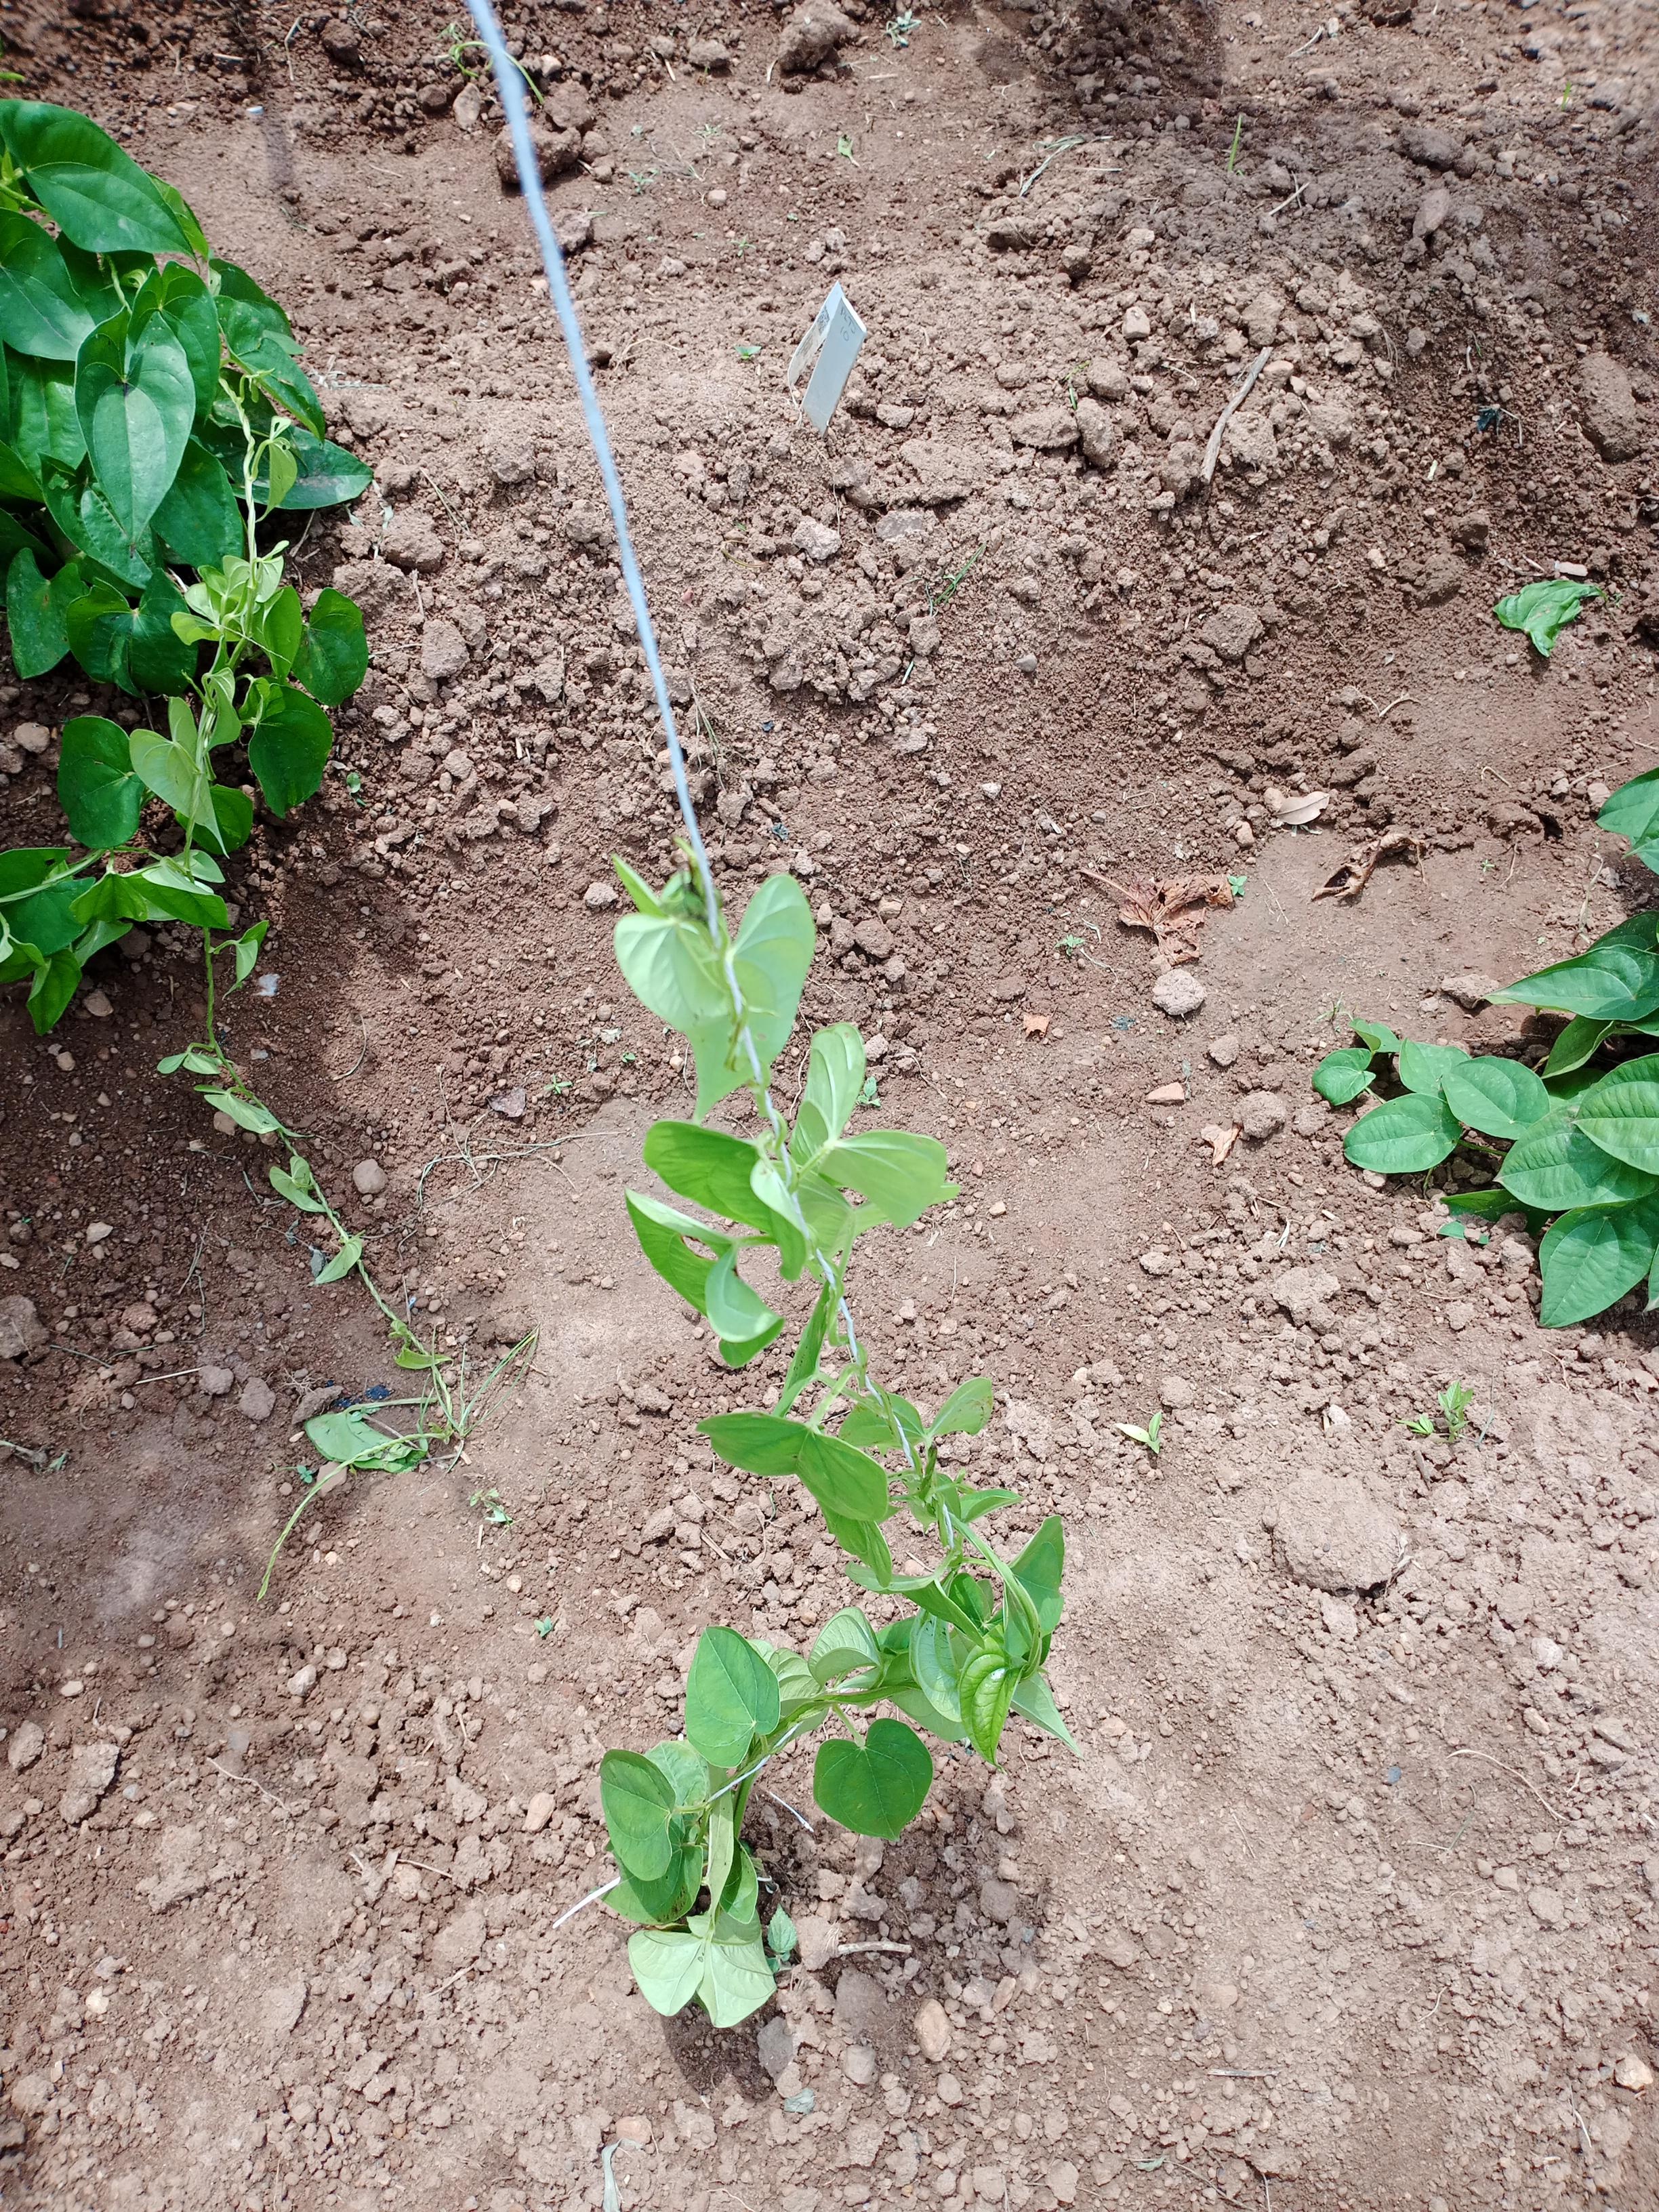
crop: yam
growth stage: vegetative
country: Nigeria
